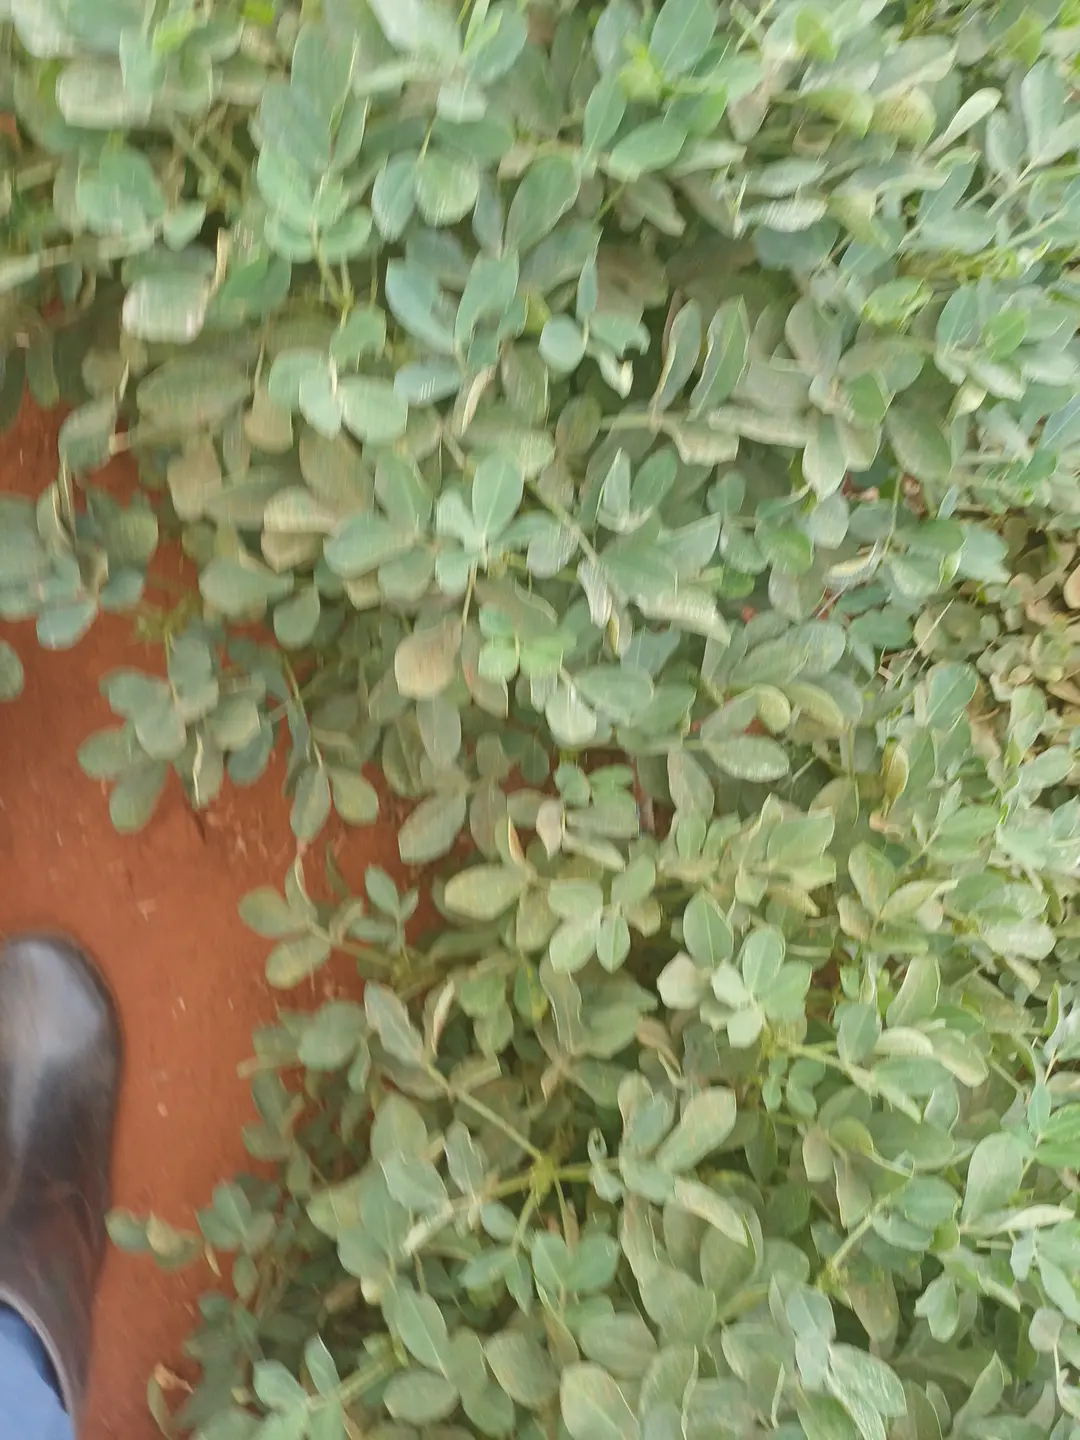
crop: groundnut
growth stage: pegging
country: Kenya
